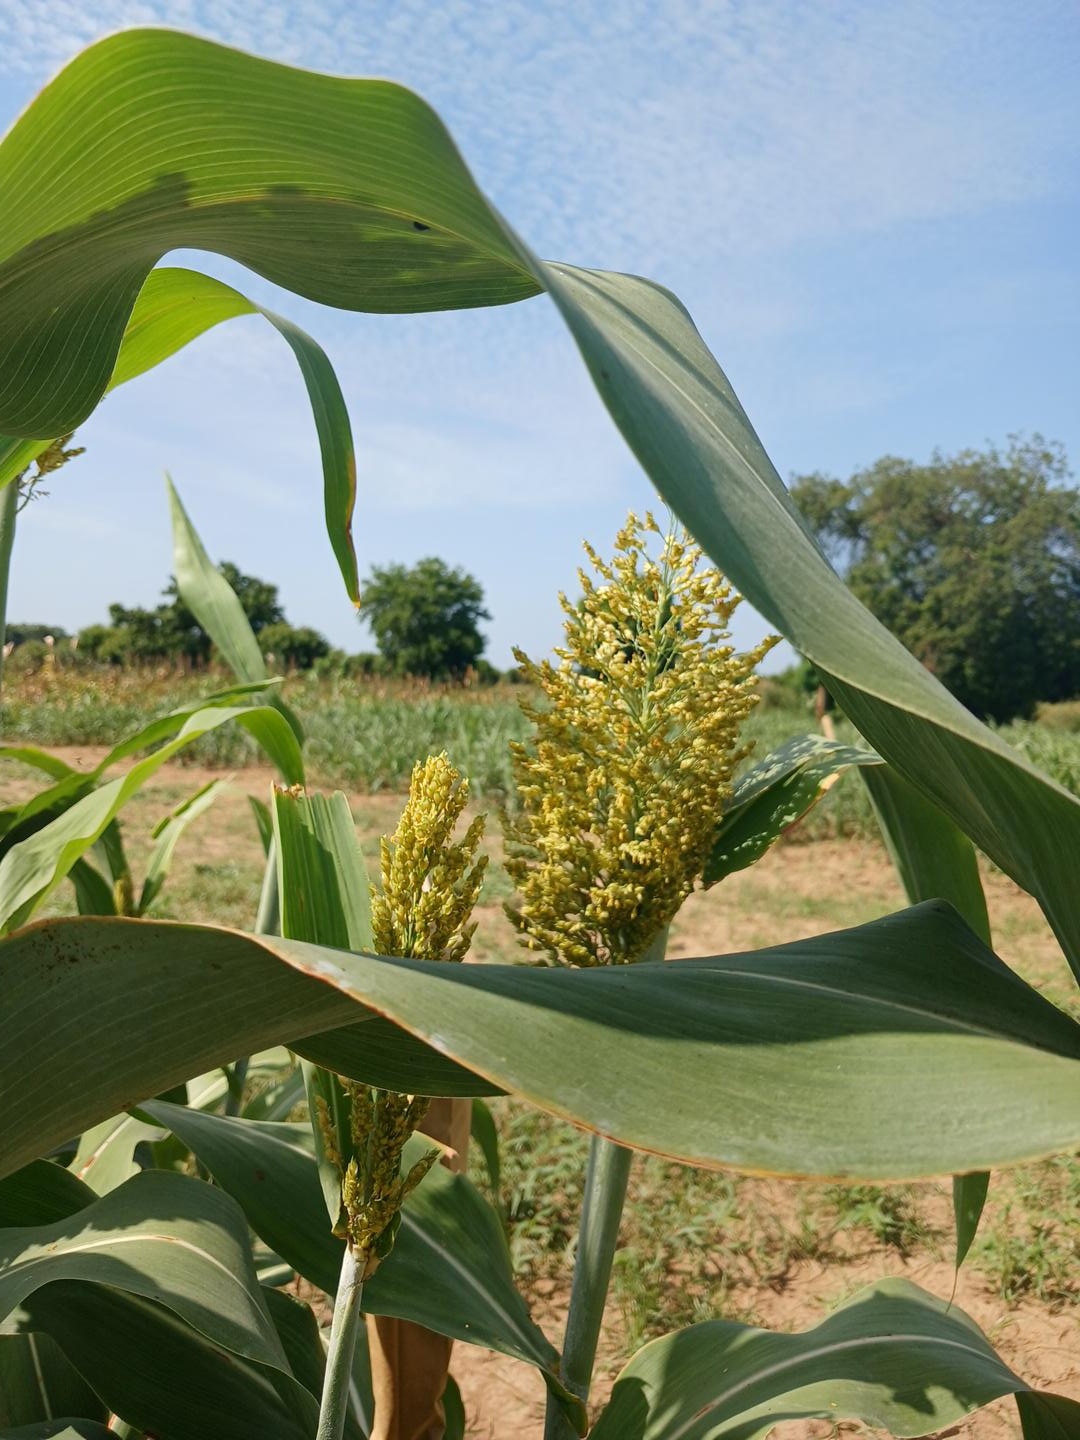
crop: sorghum
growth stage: flowering
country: Senegal
